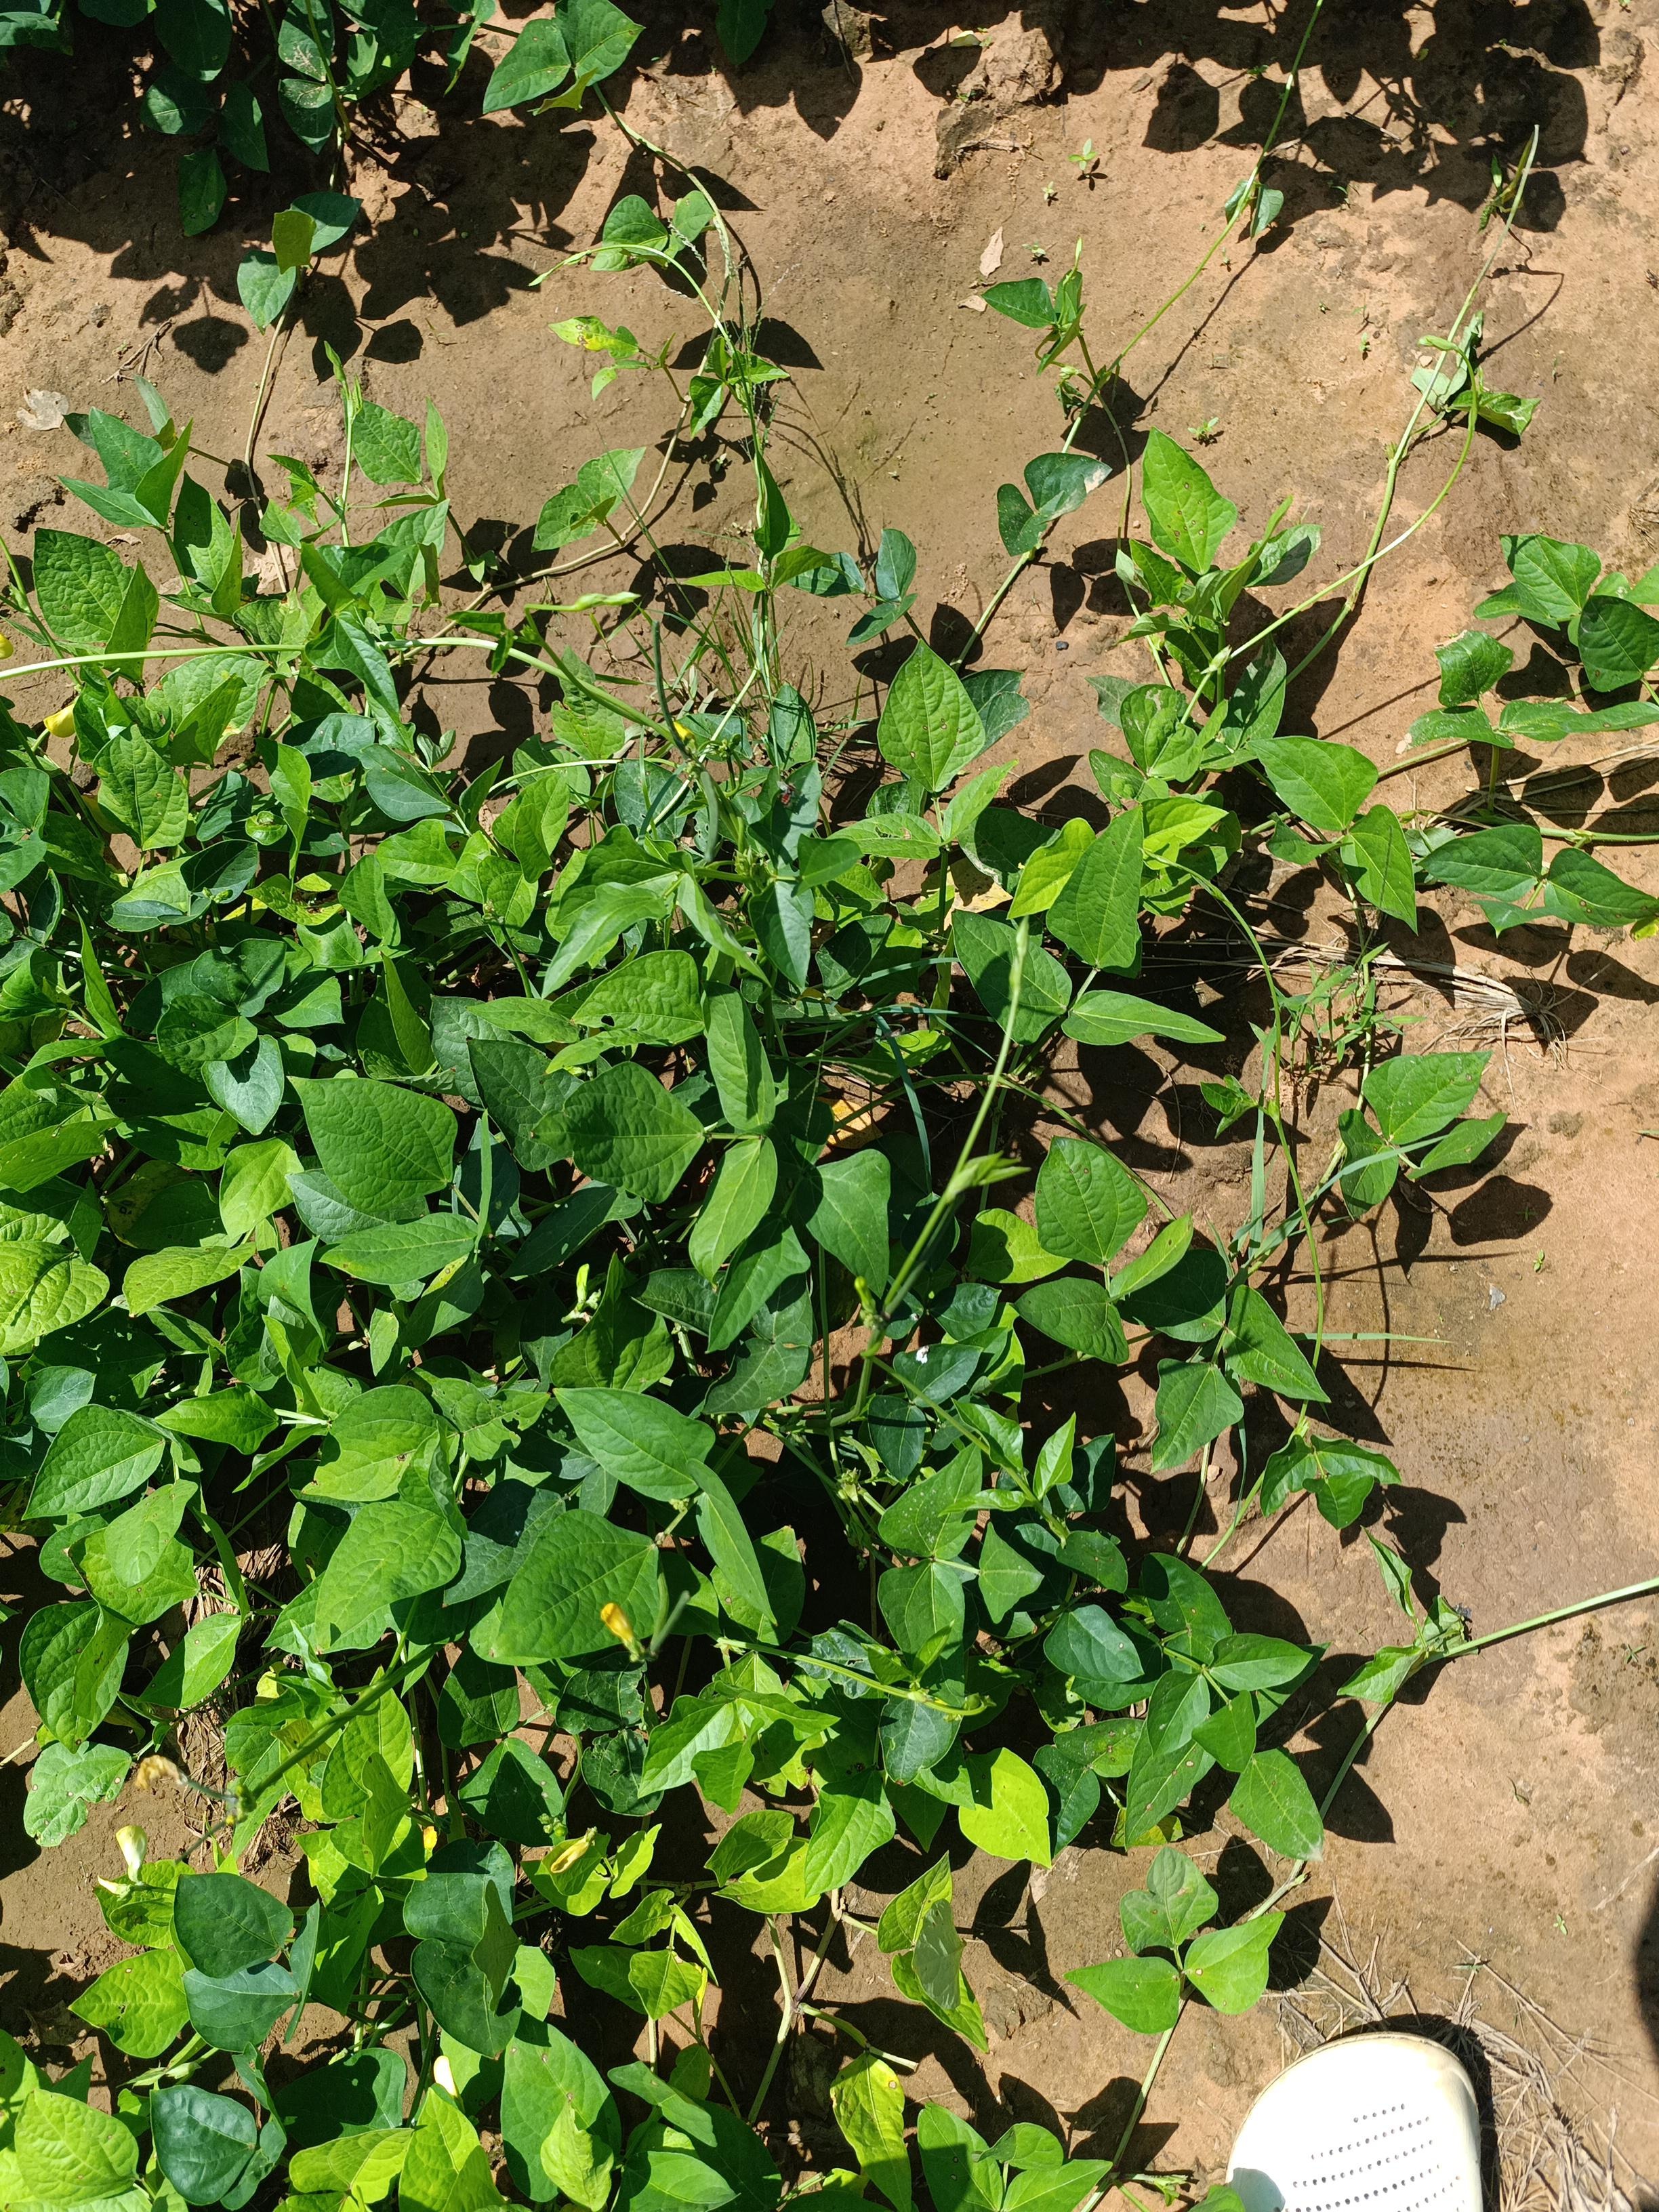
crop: cowpea
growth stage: development pod
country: Nigeria
